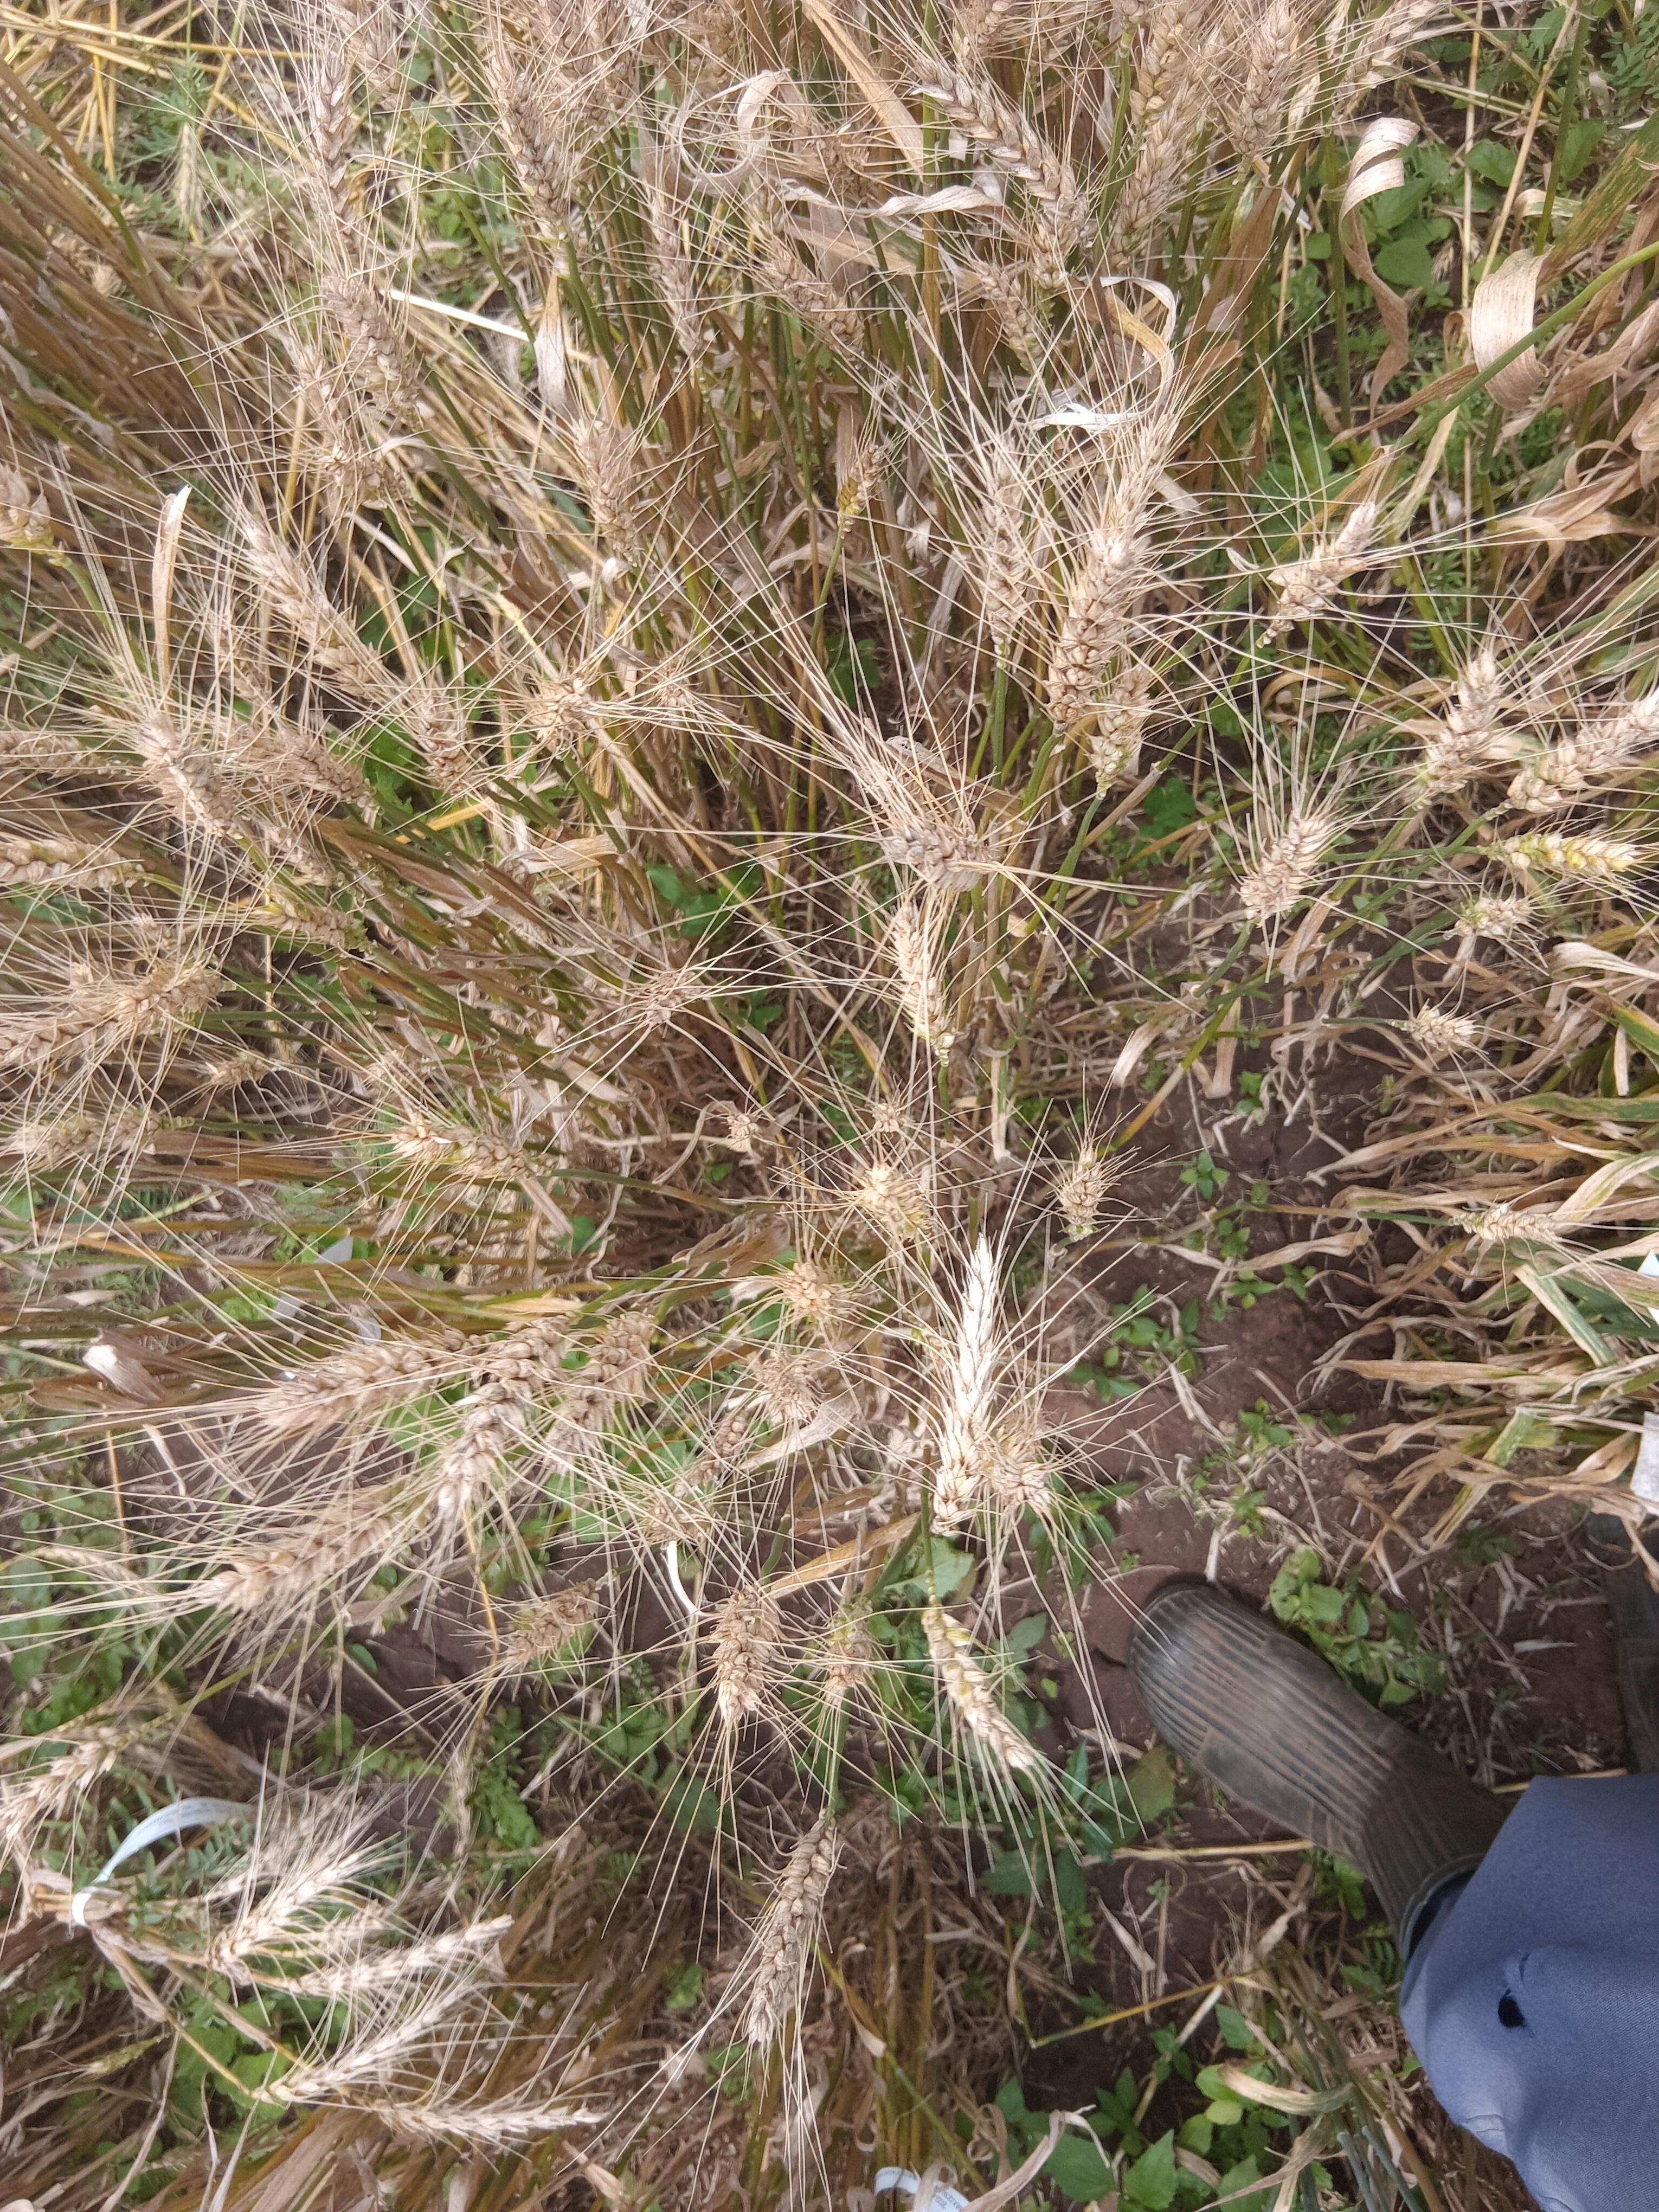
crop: wheat
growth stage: maturity
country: Kenya
